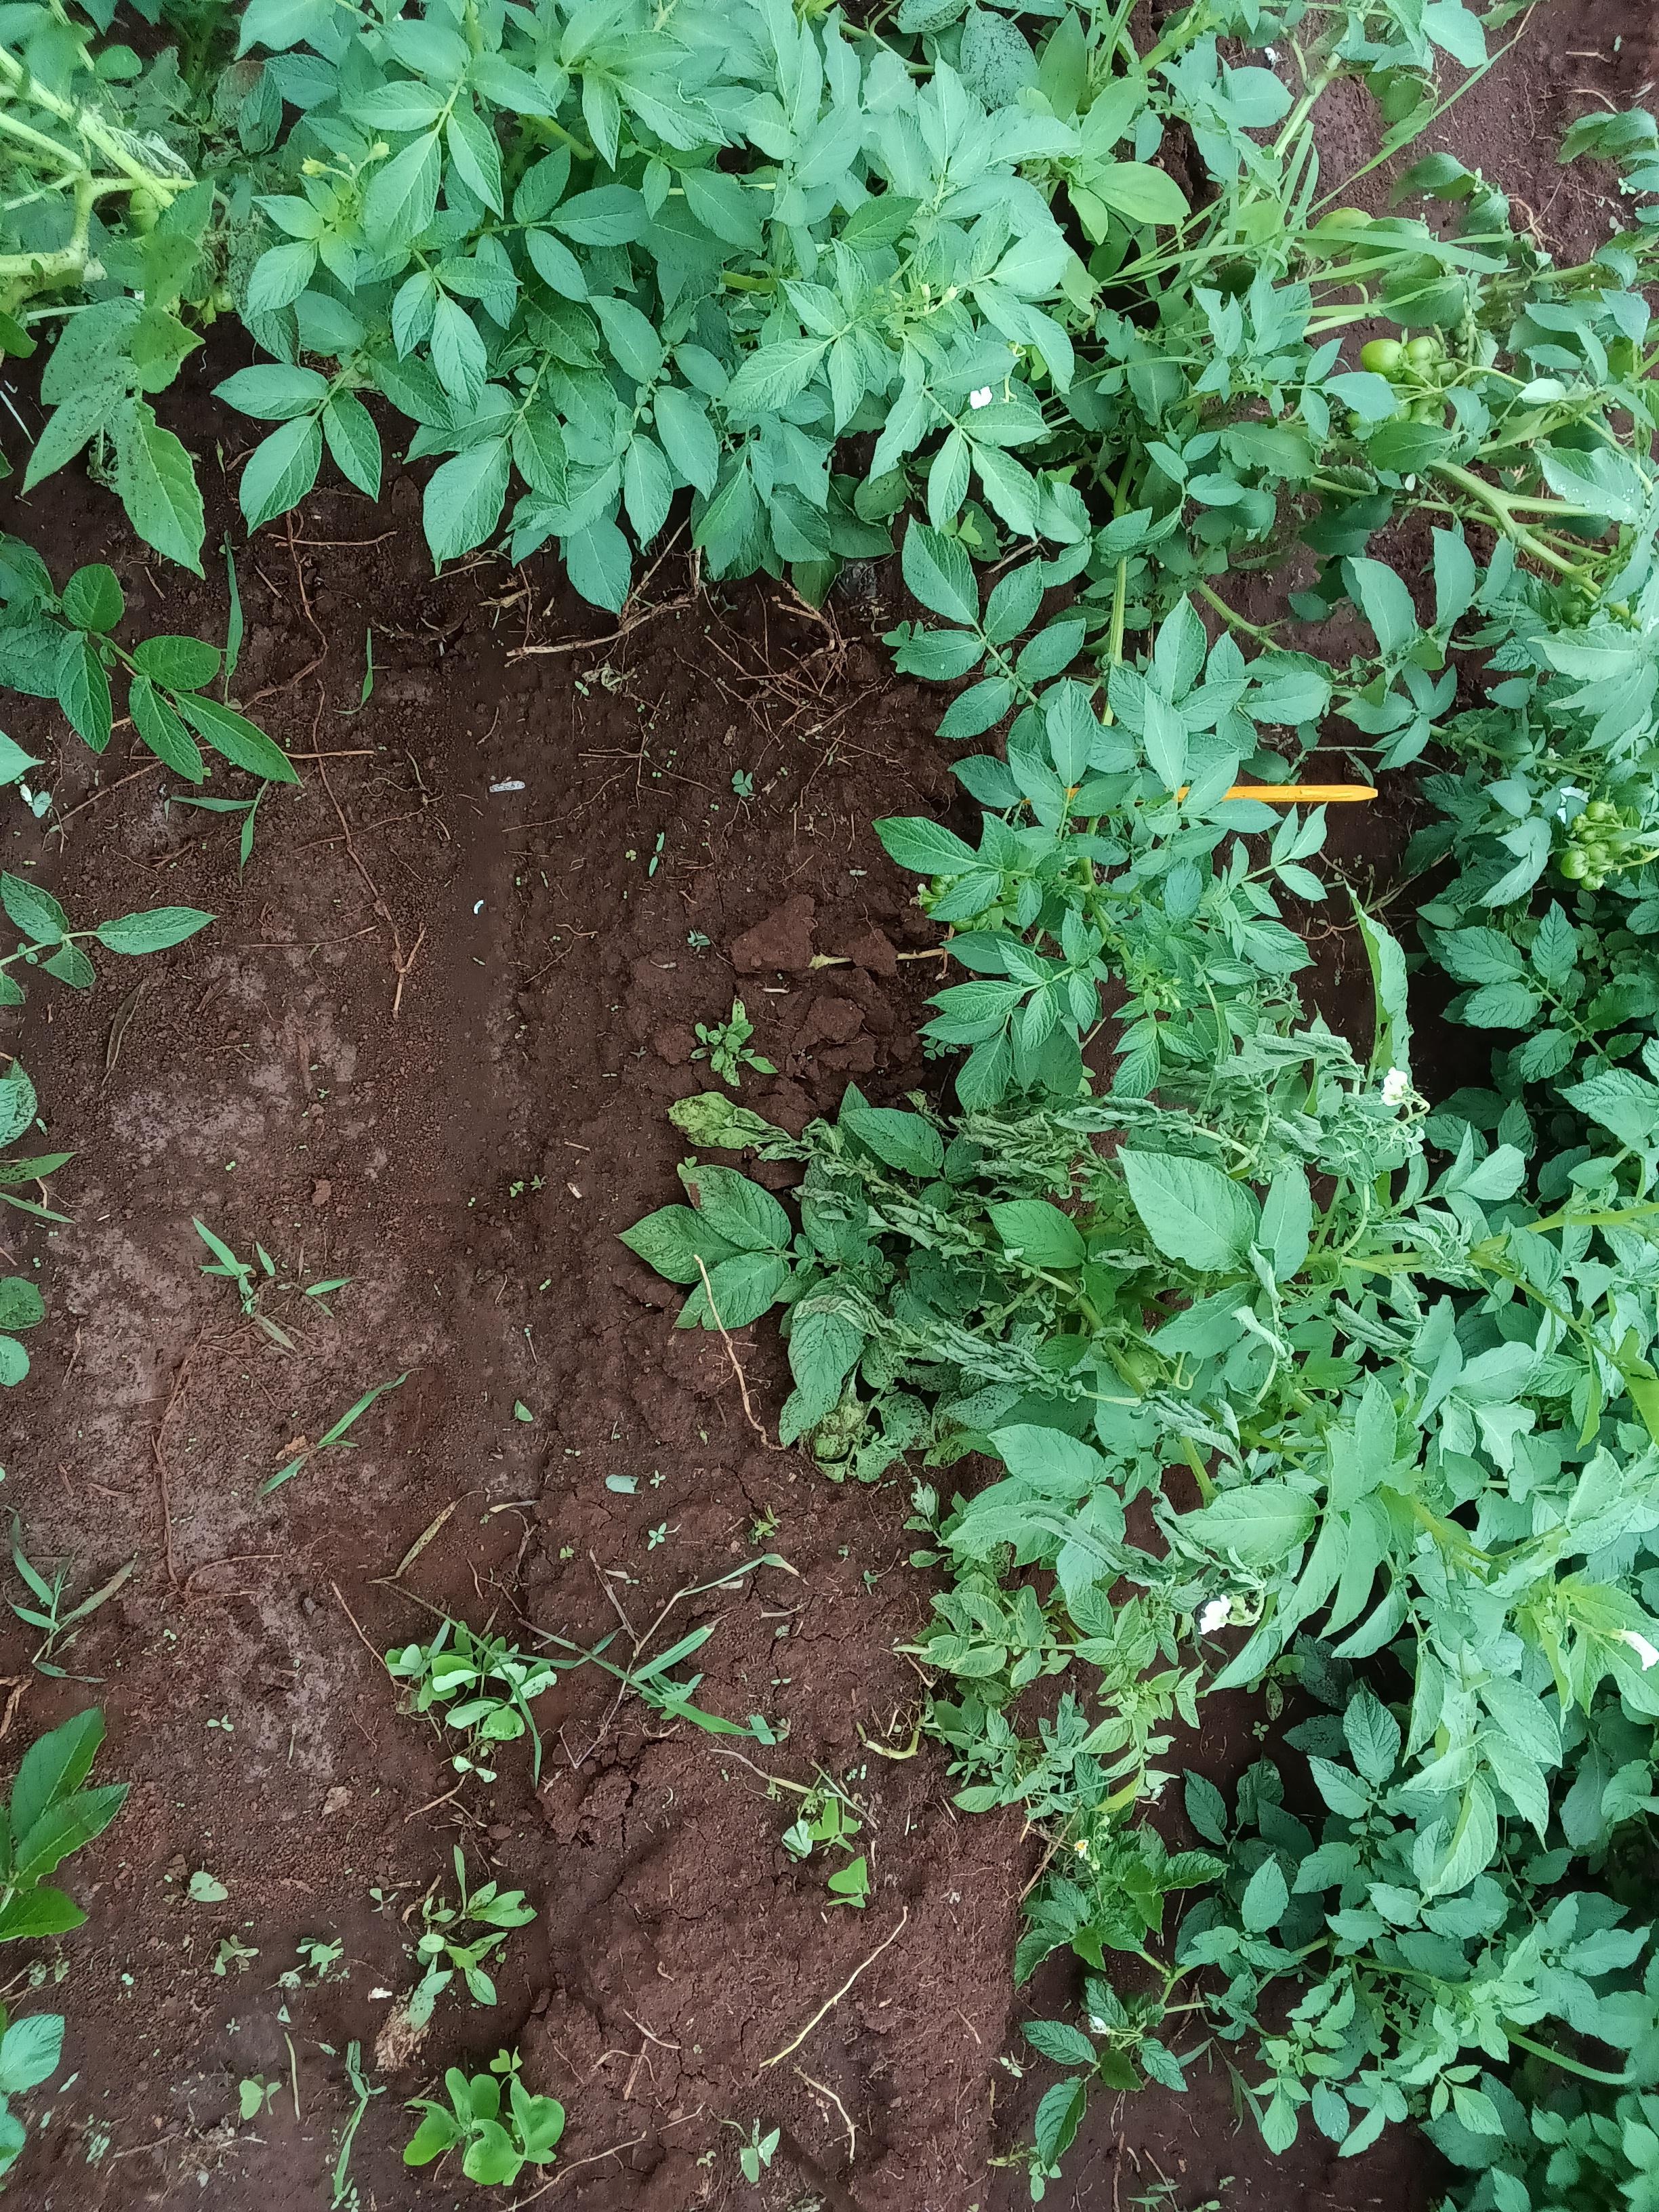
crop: potato
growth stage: flowering
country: Kenya
